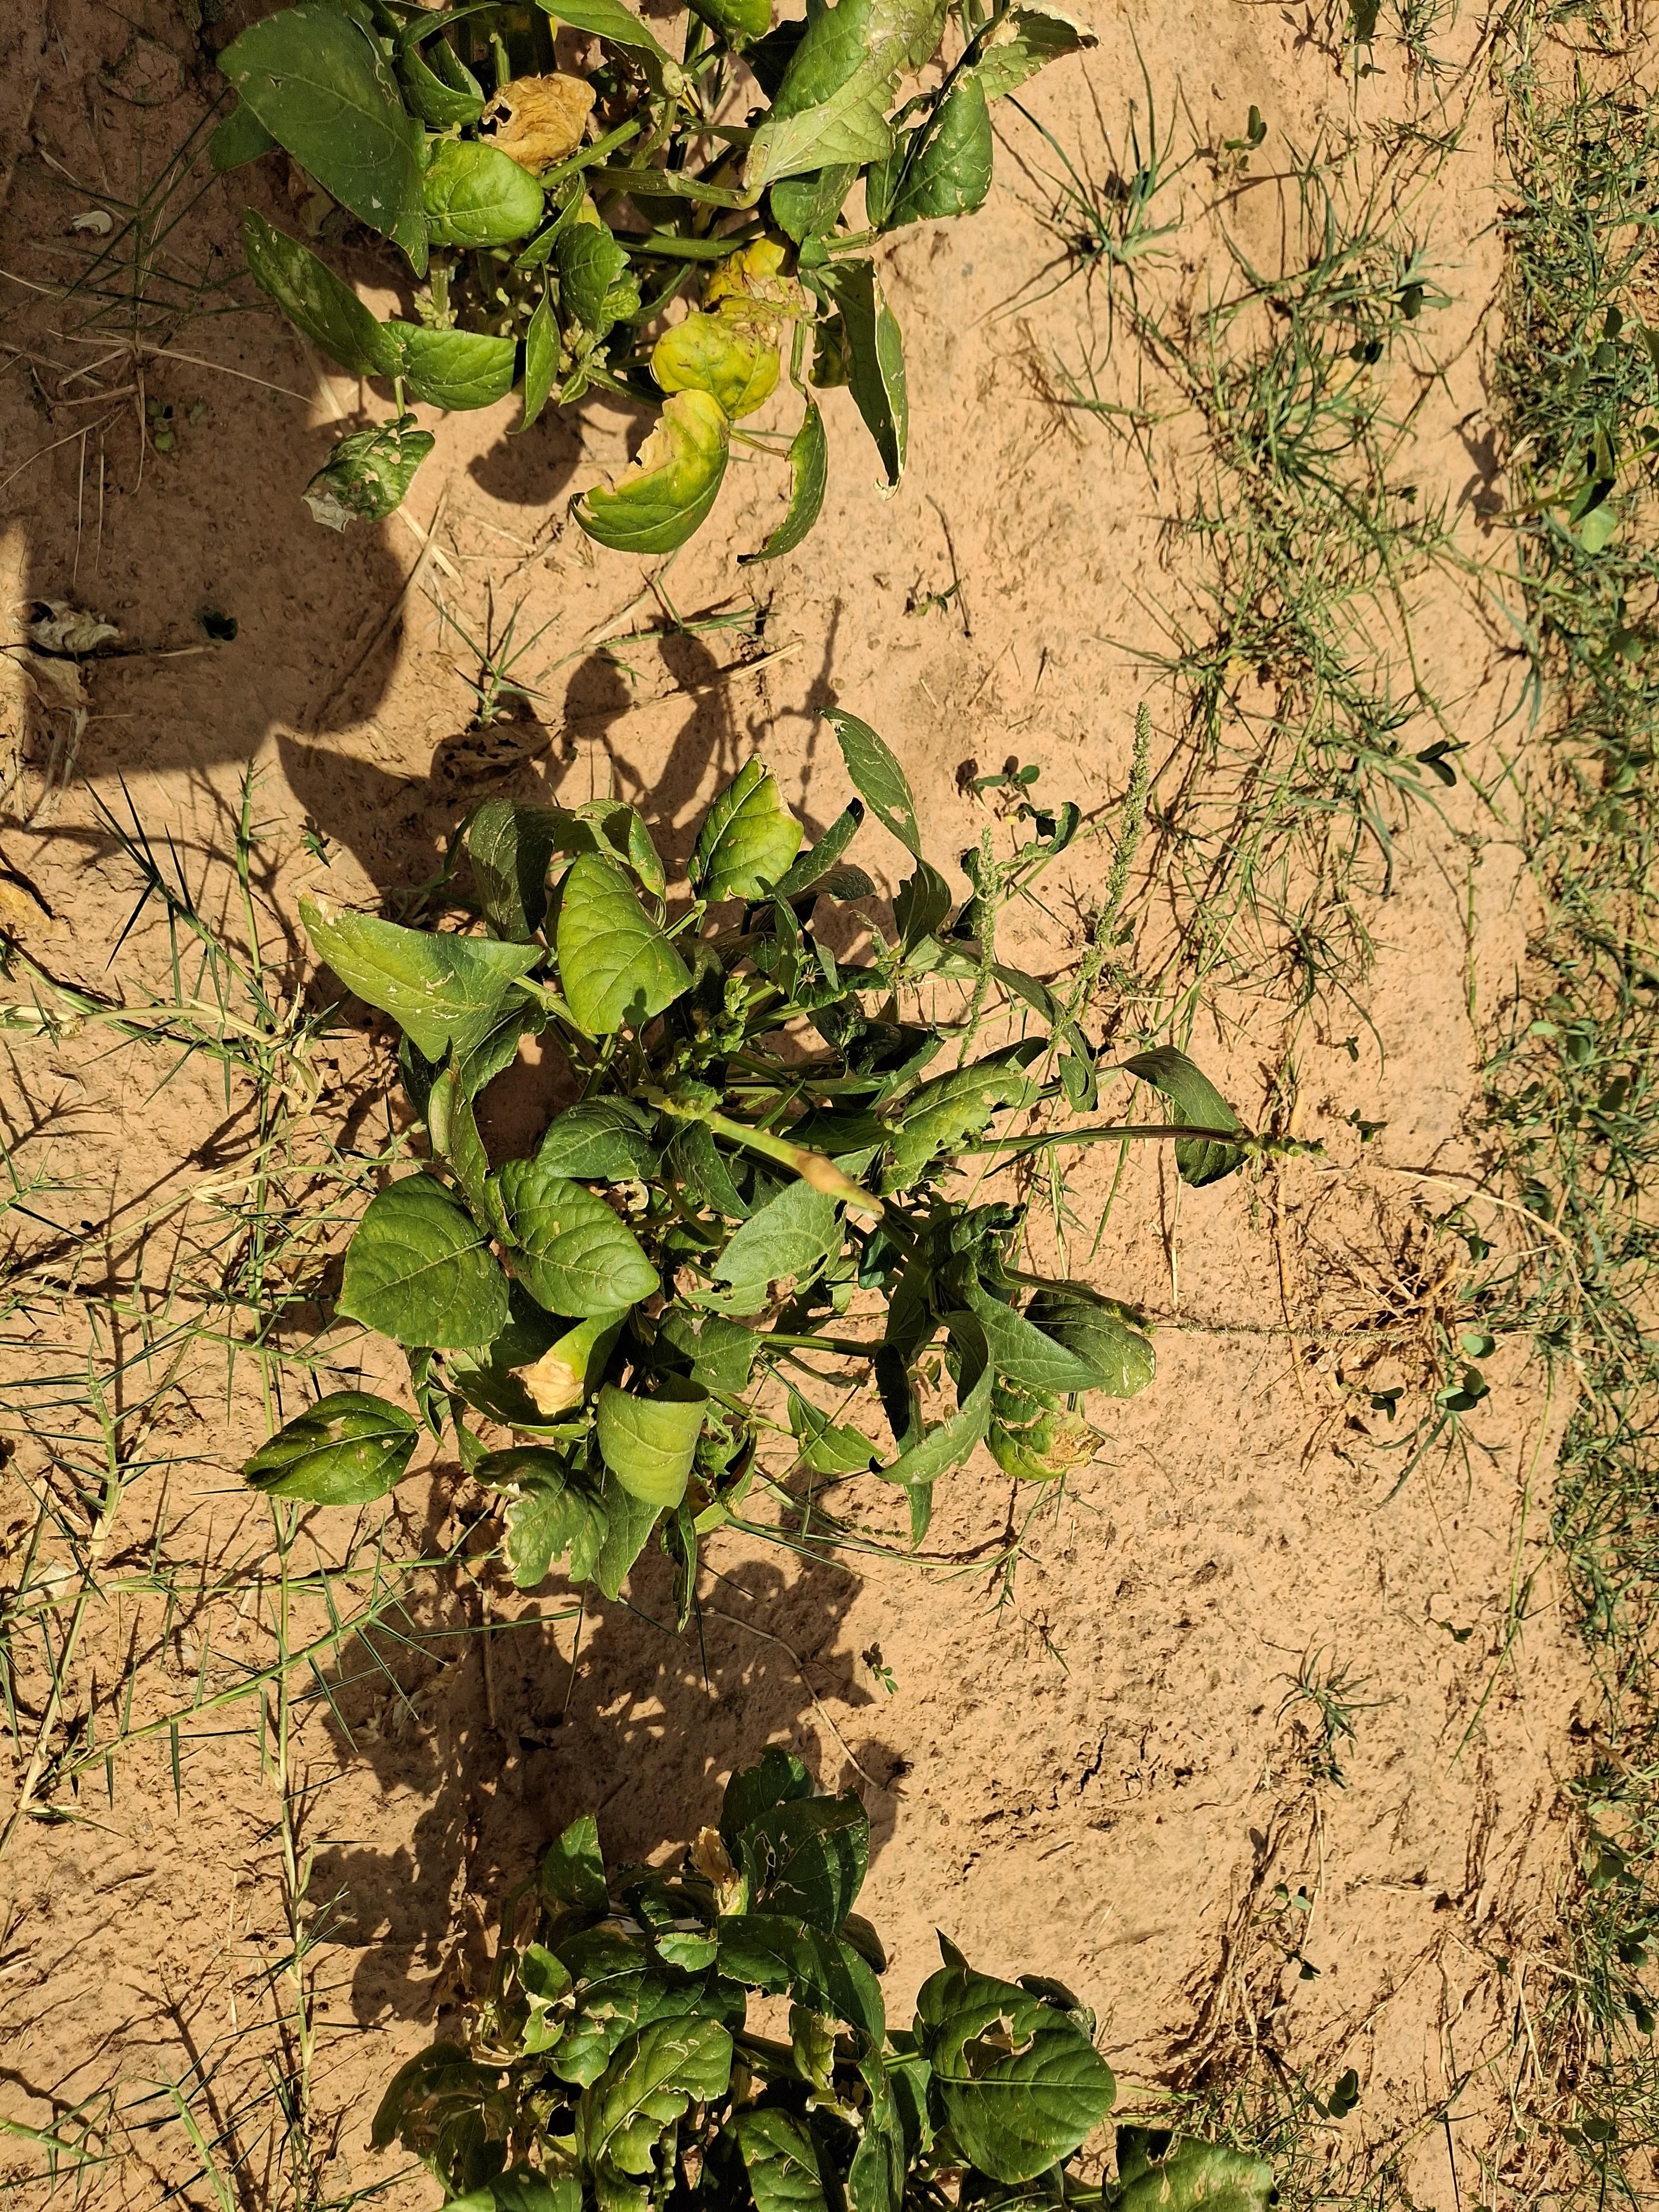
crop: cowpea
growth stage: harvest maturity
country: Nigeria
